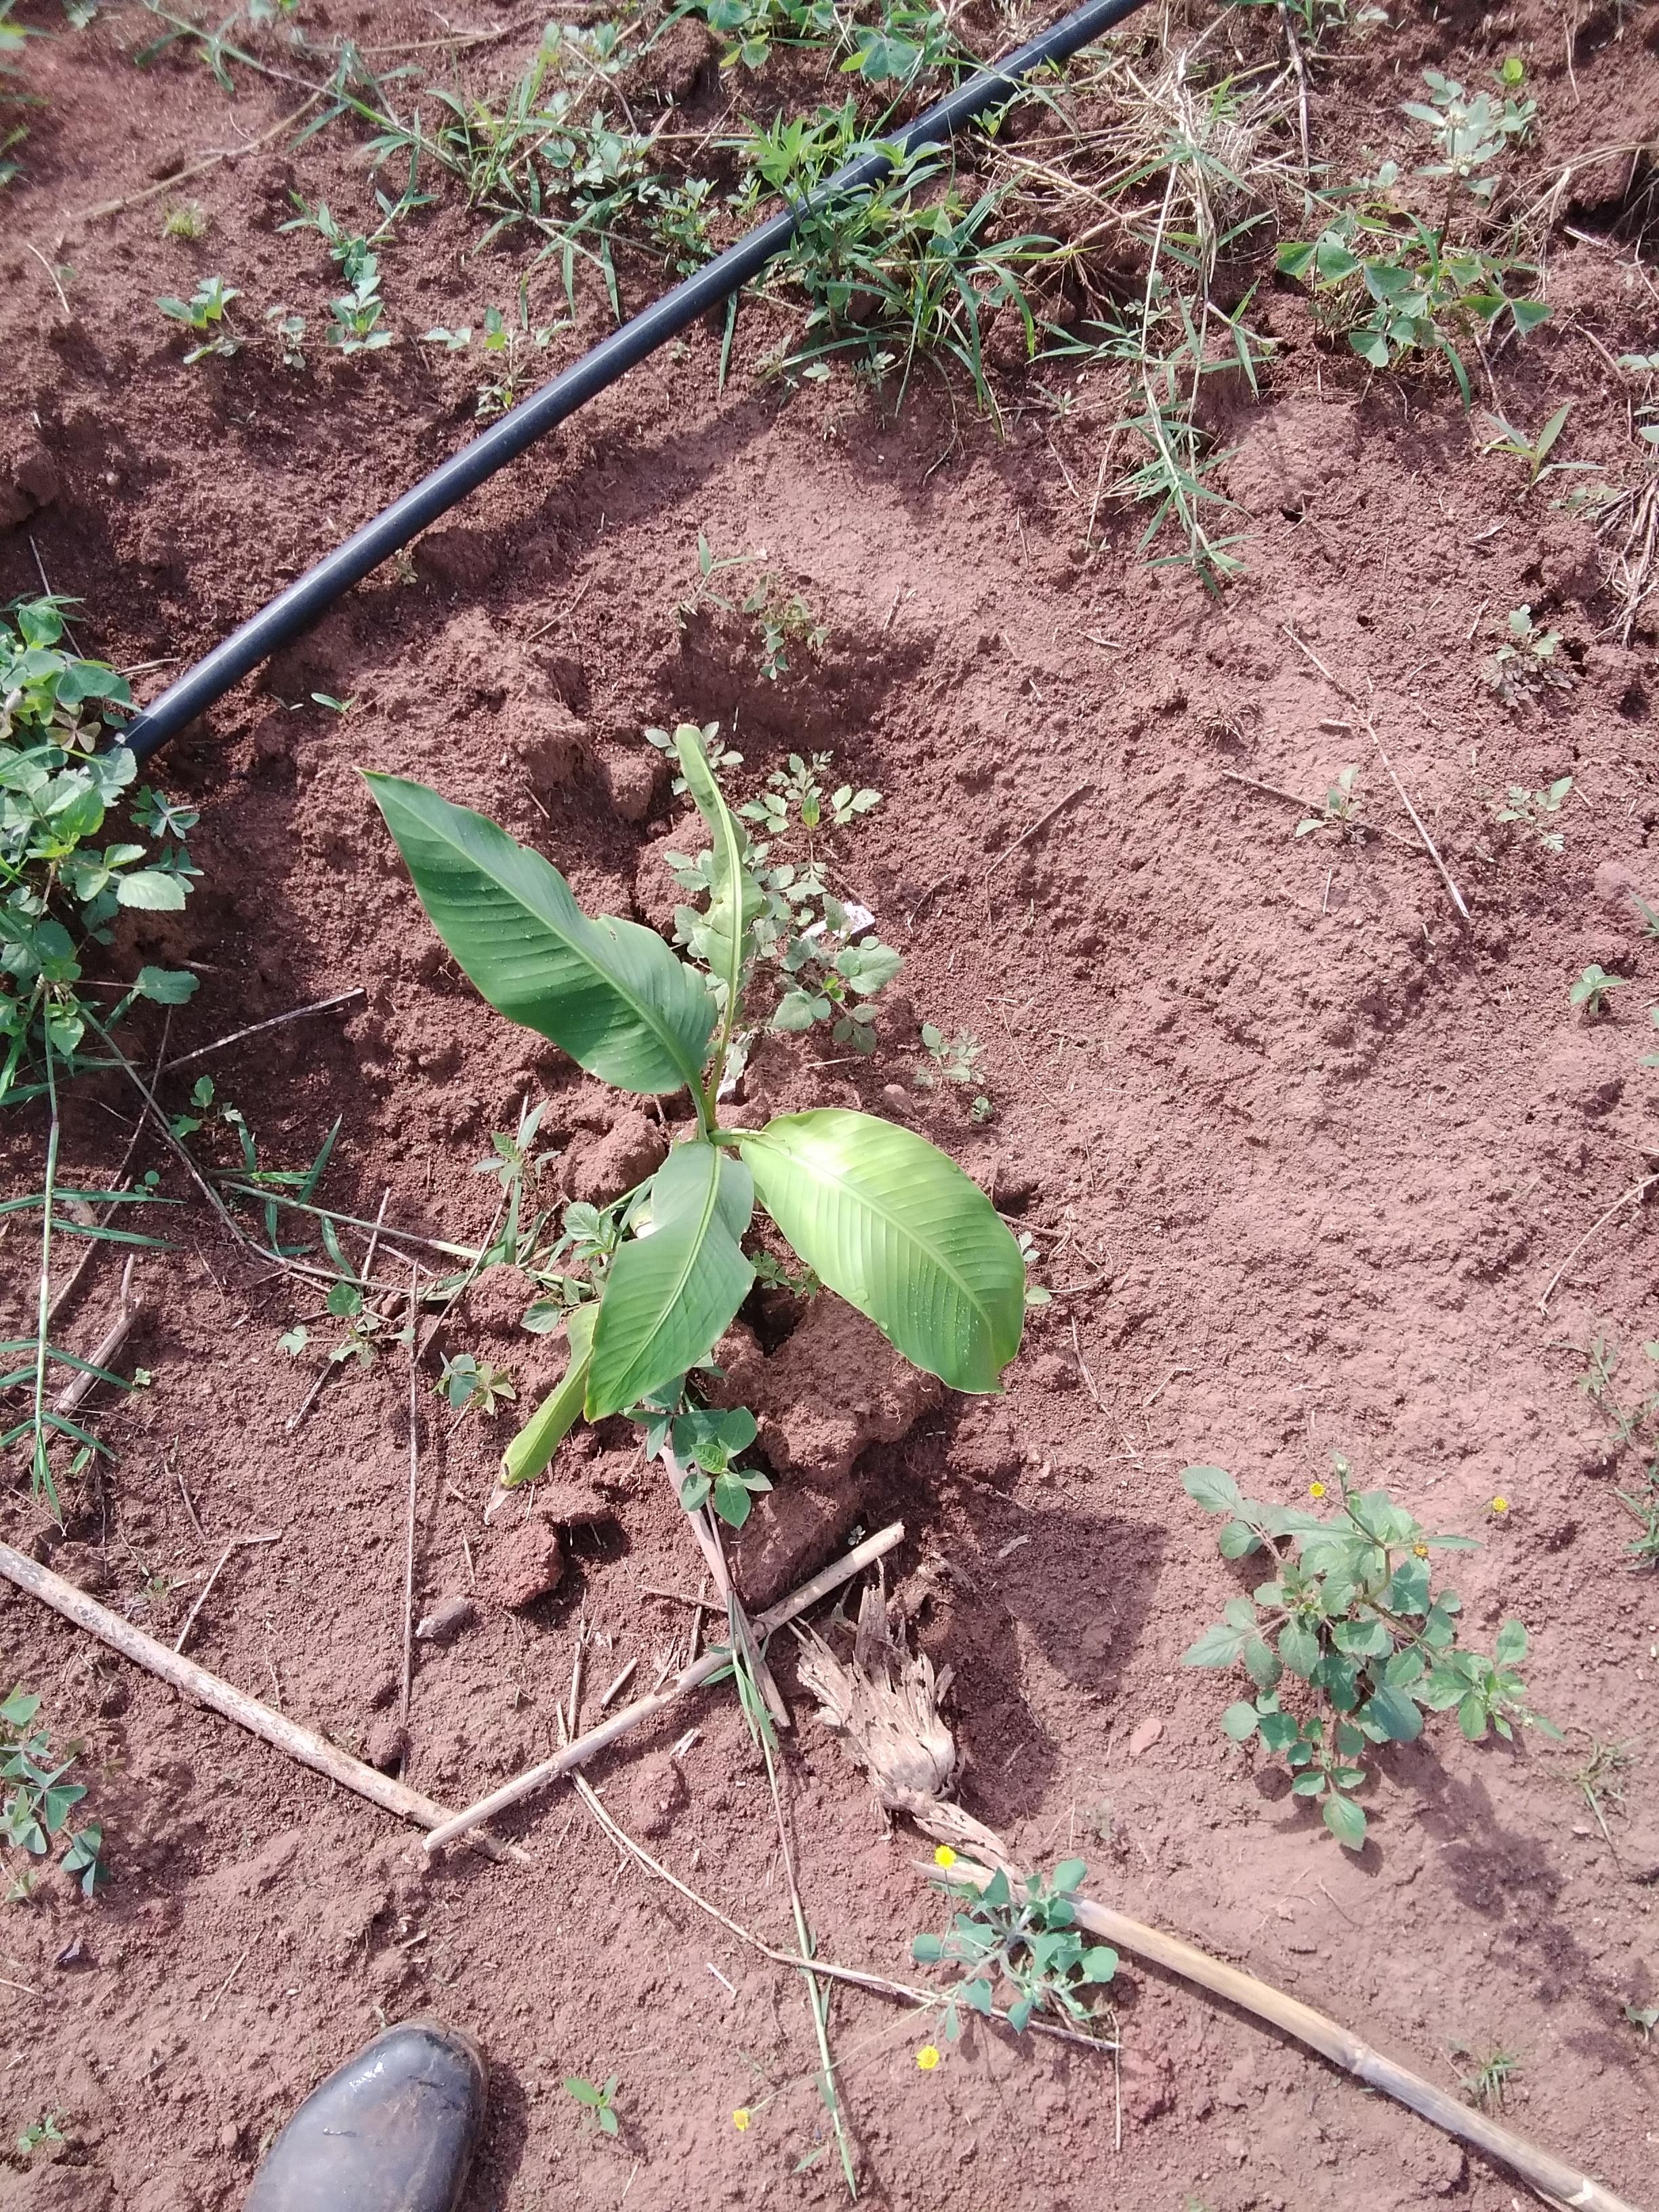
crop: banana
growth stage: vegetative
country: Tanzania
